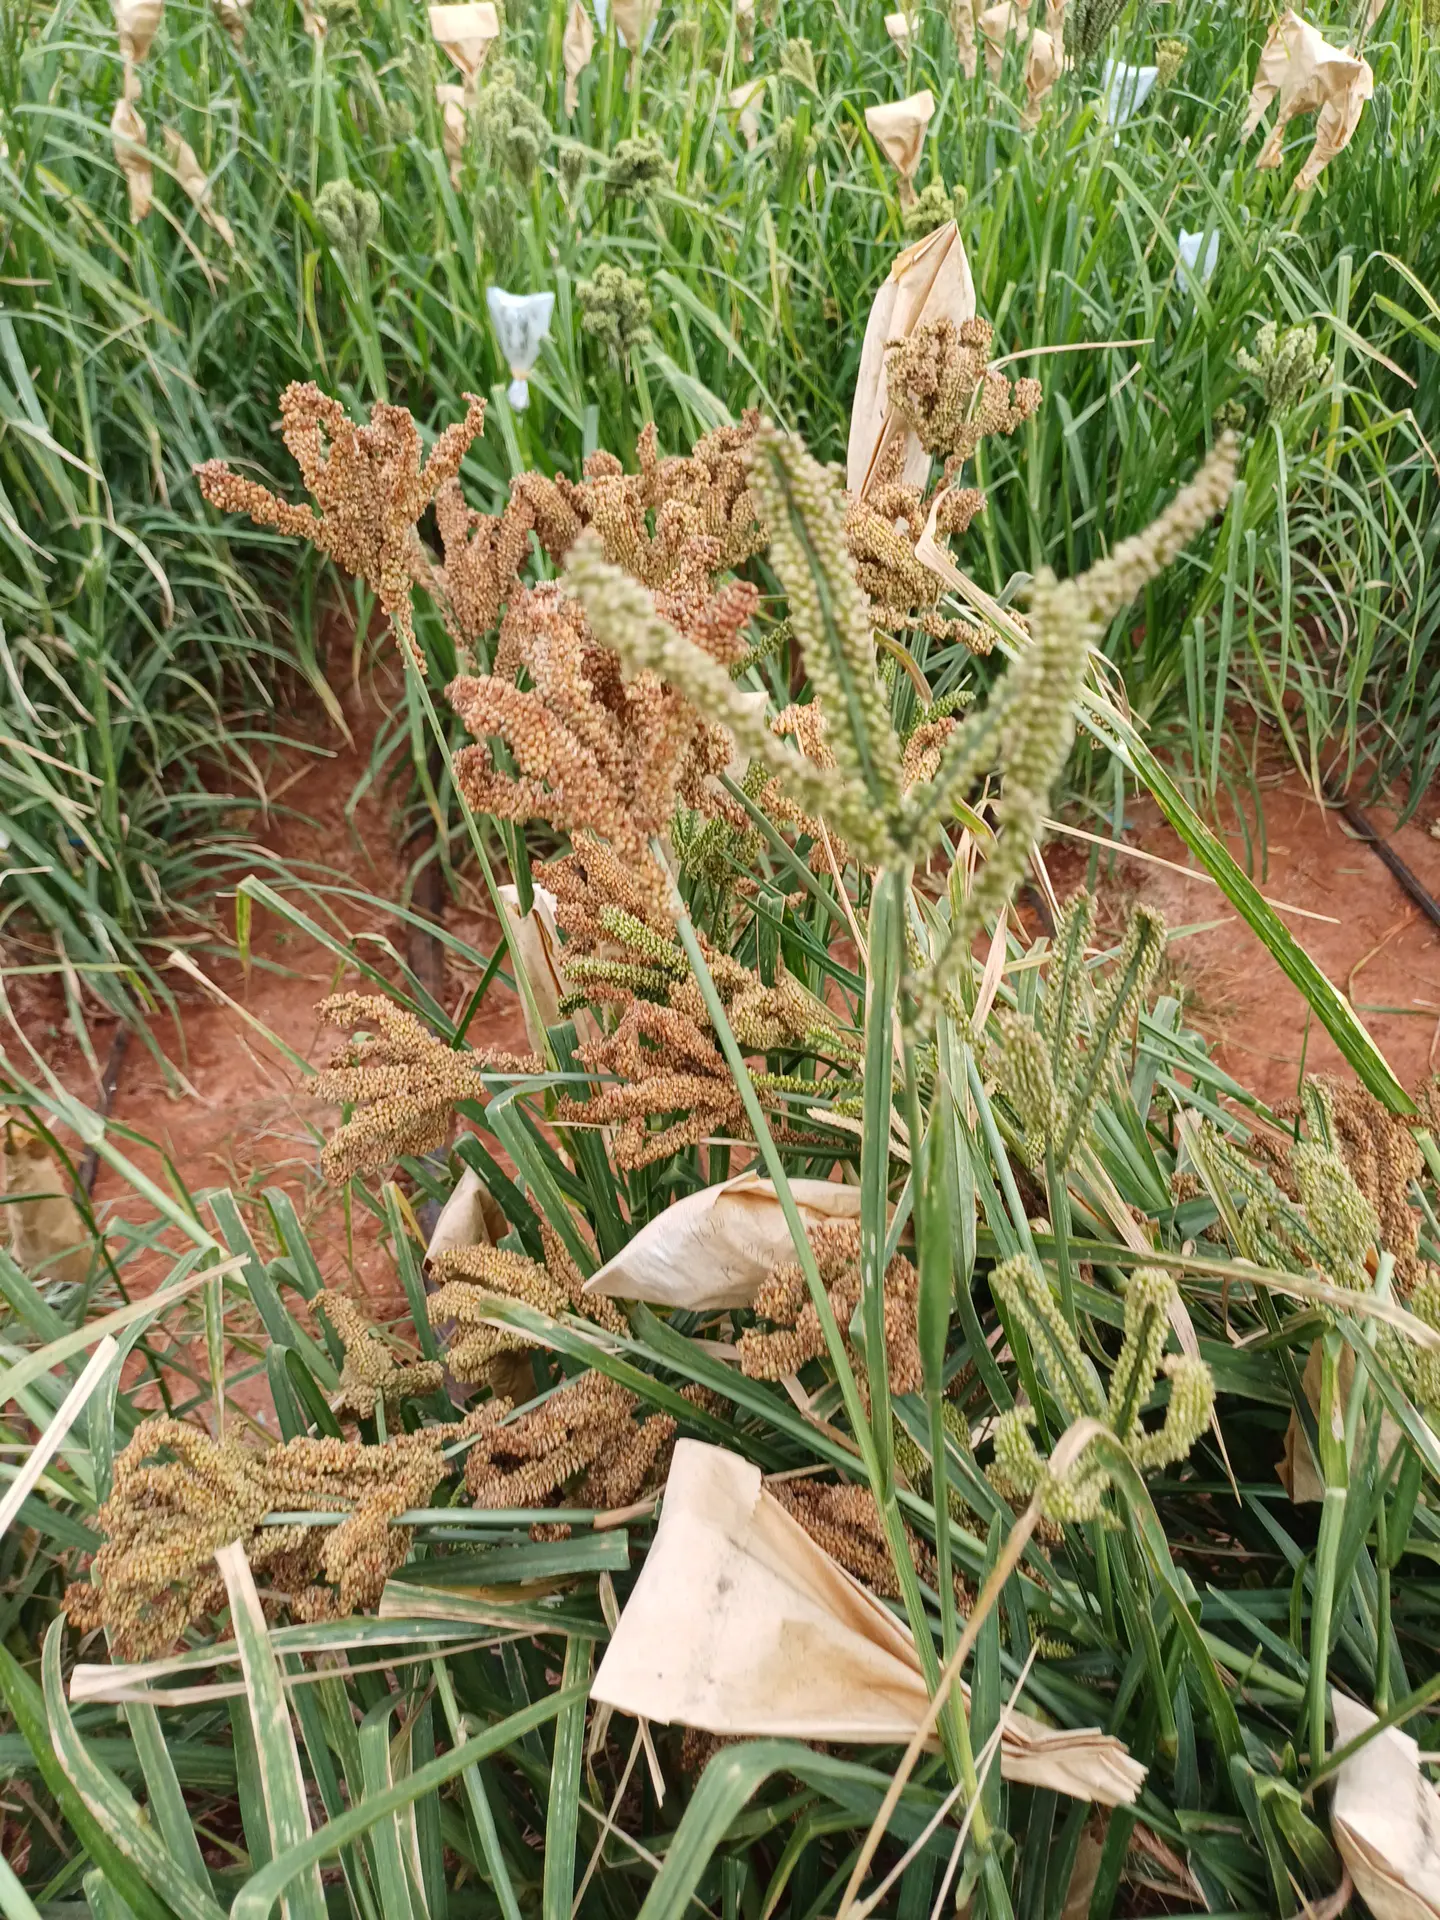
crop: finger millet
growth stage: filling grain
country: Kenya
